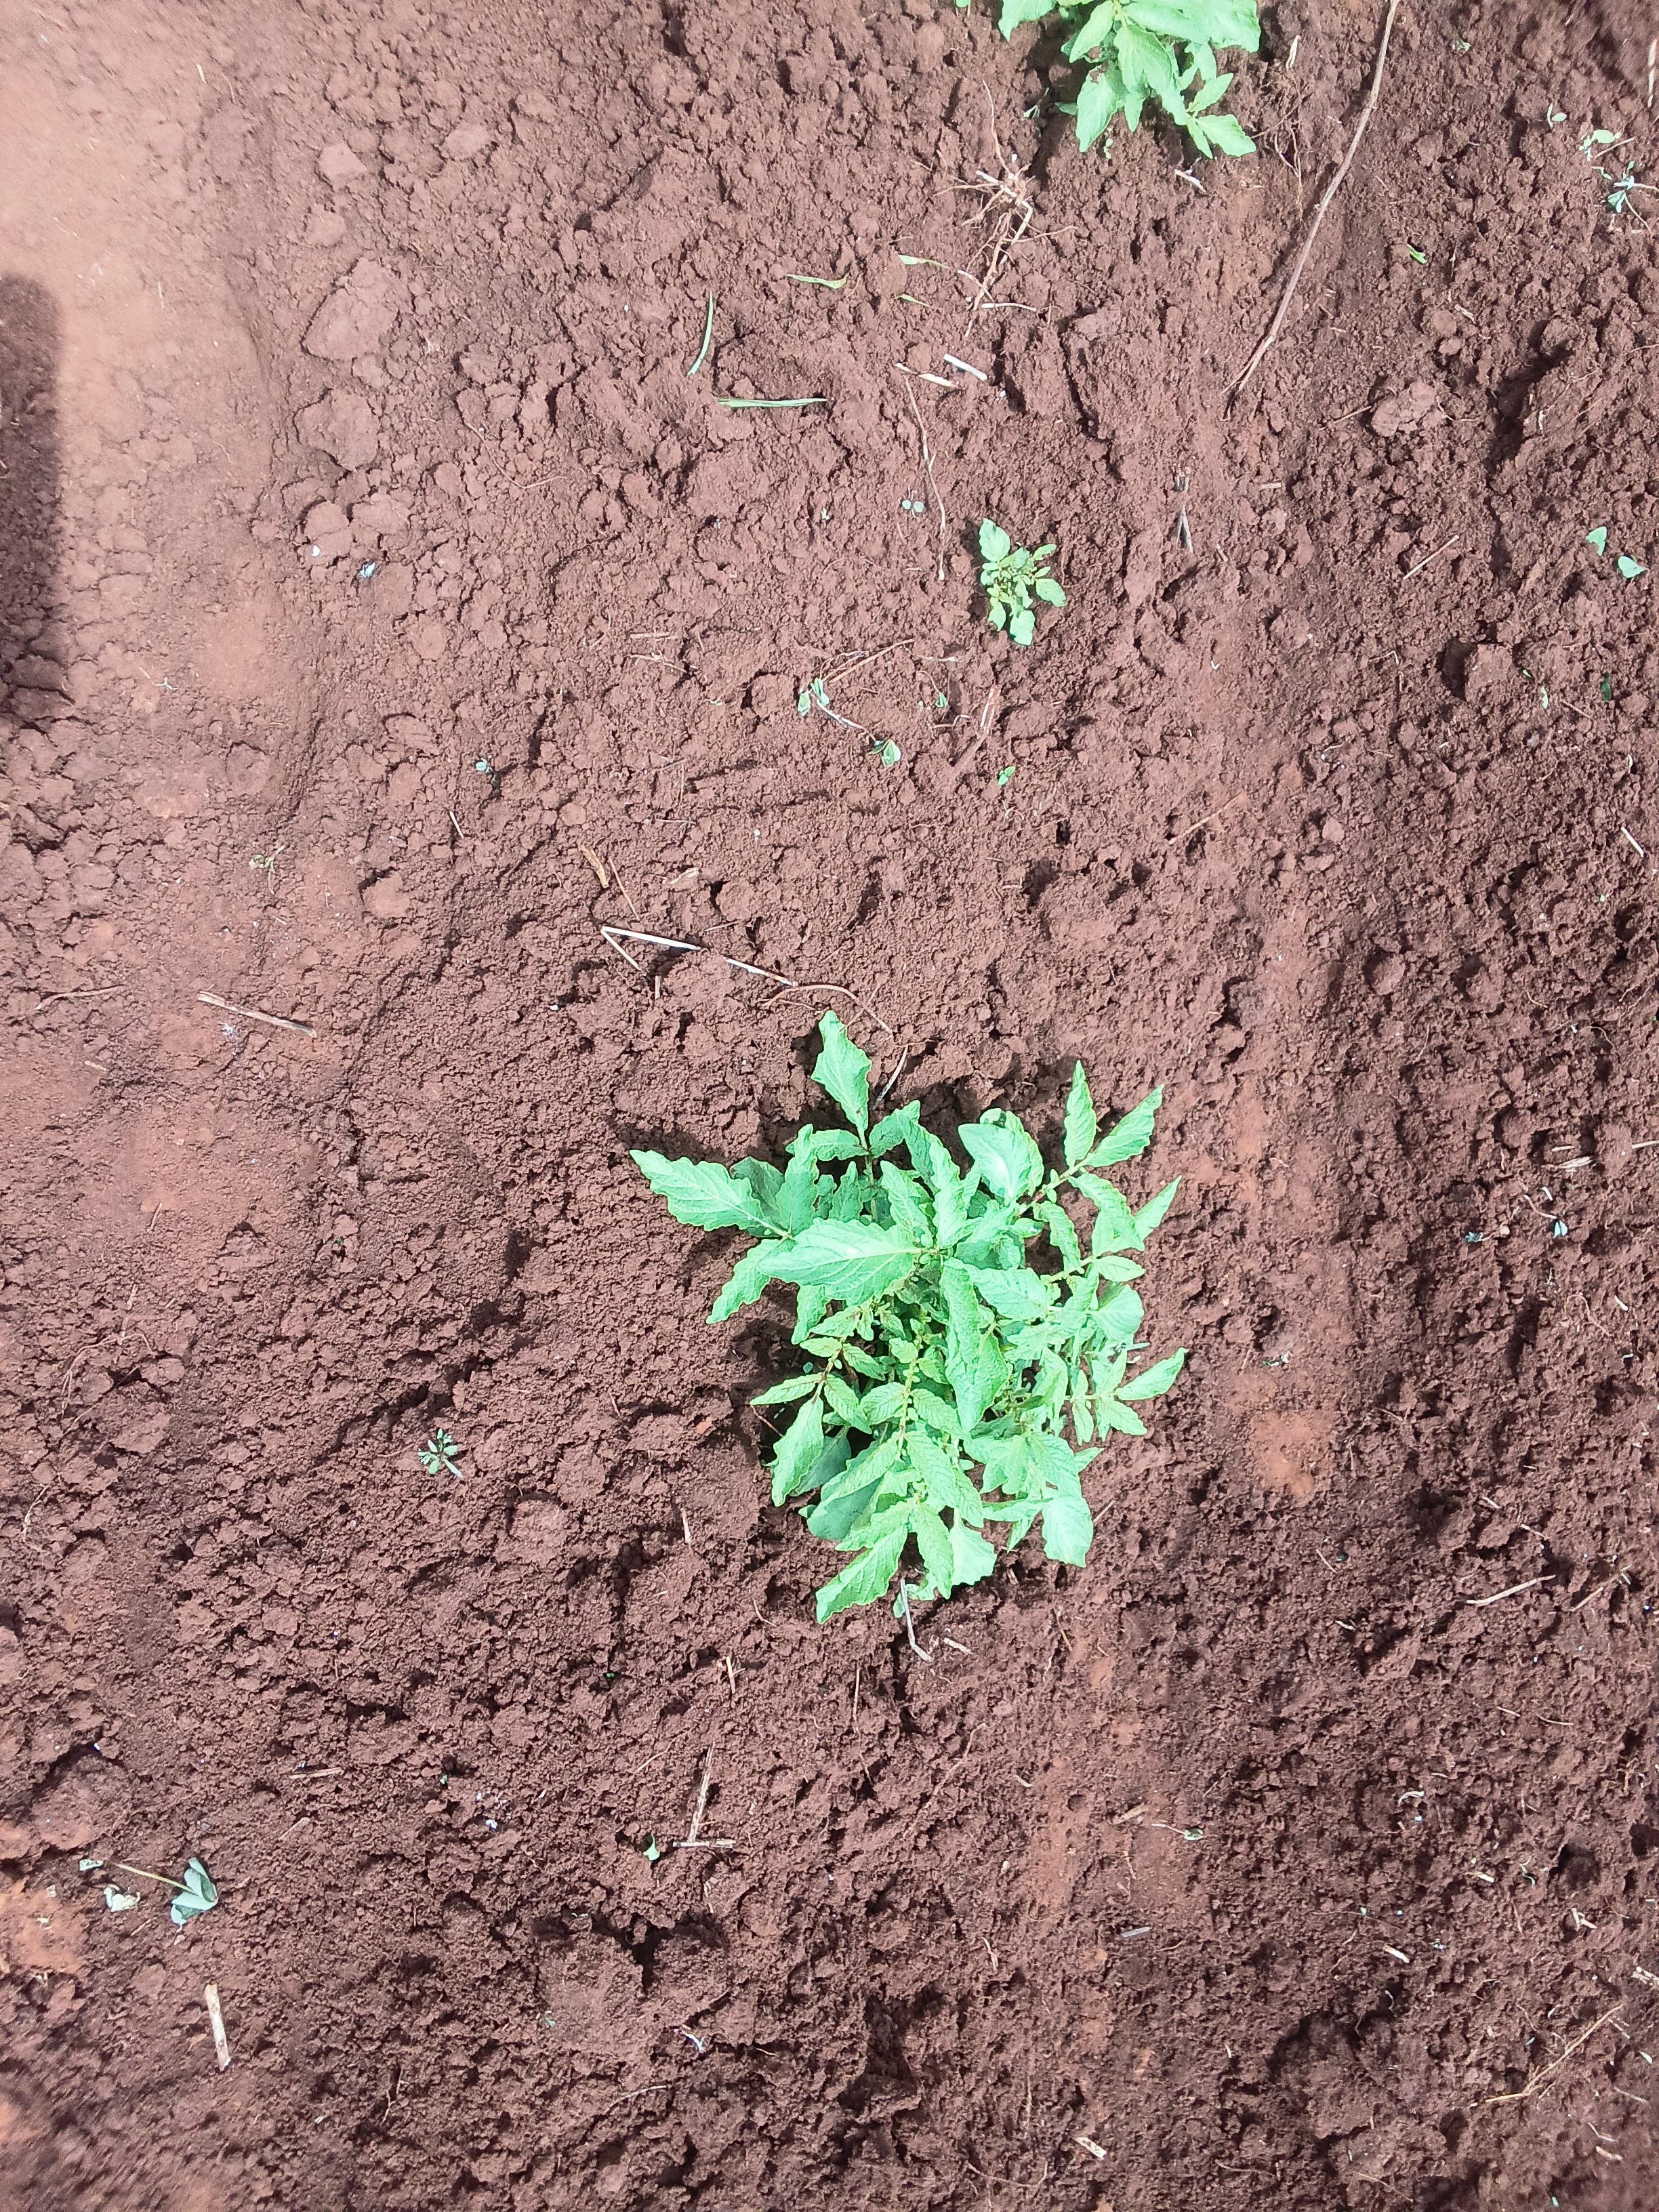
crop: potato
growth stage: sprouting emergence
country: Kenya
